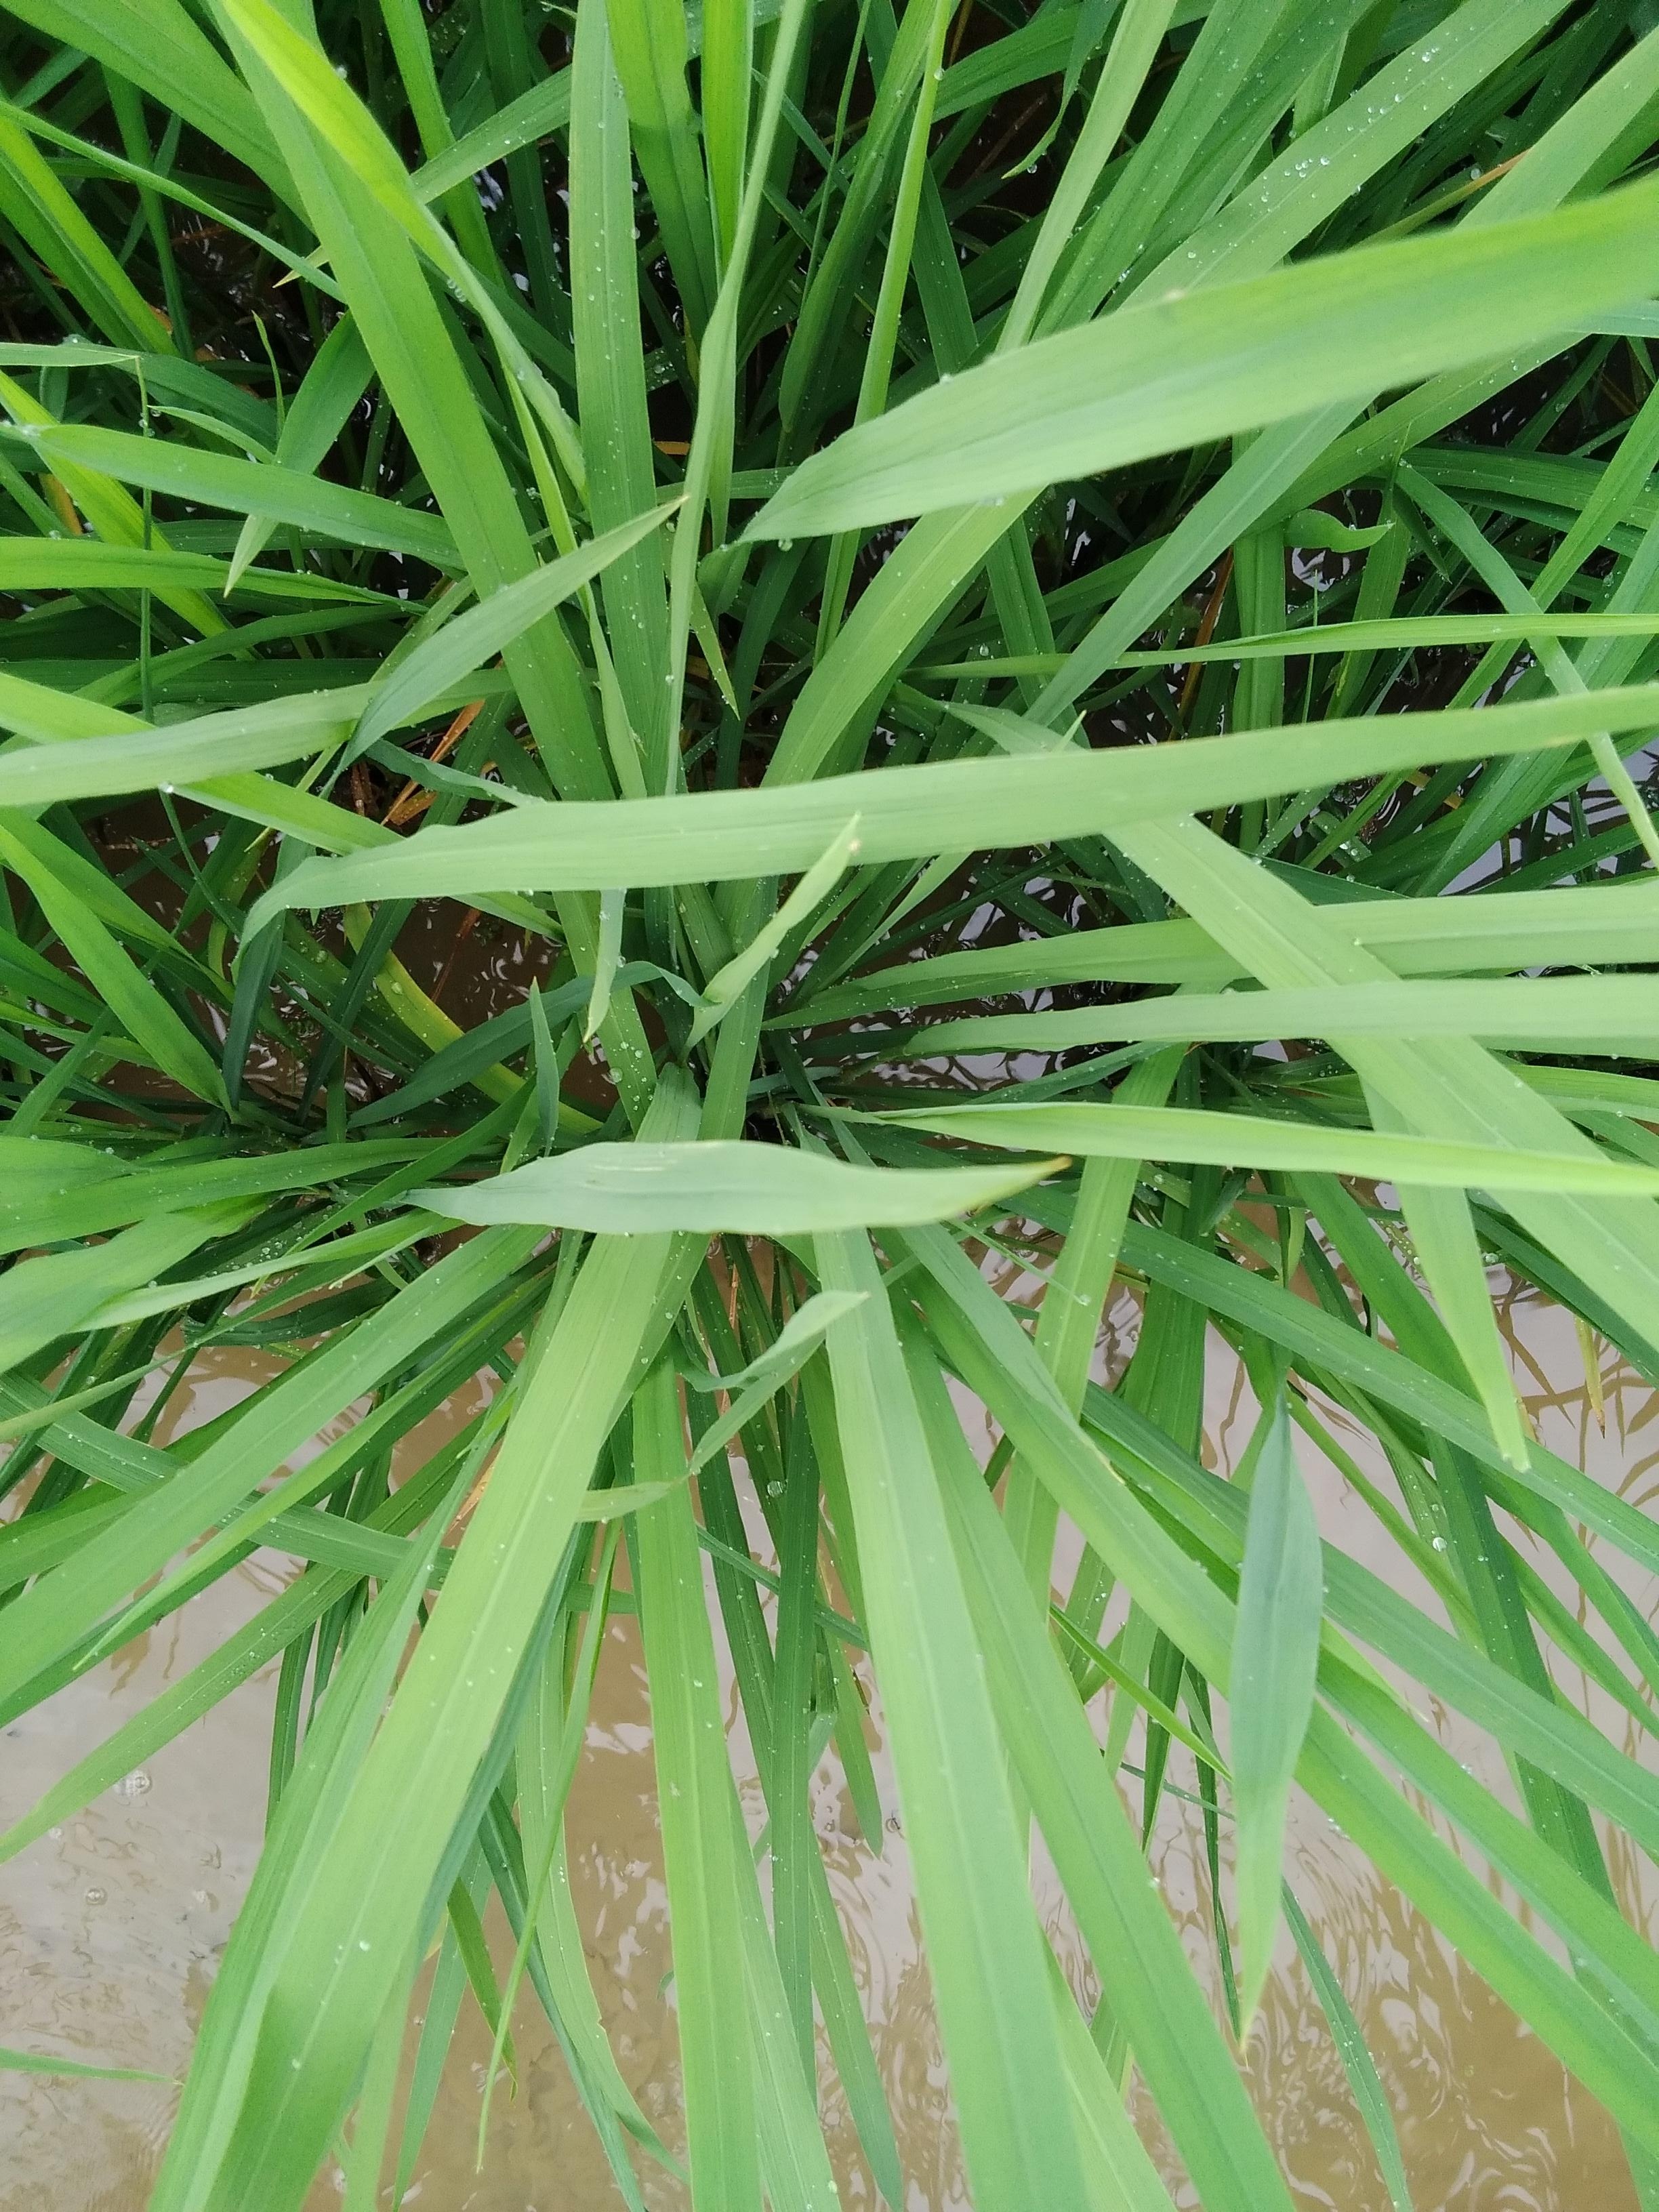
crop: rice
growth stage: elongation stem
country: Nigeria
